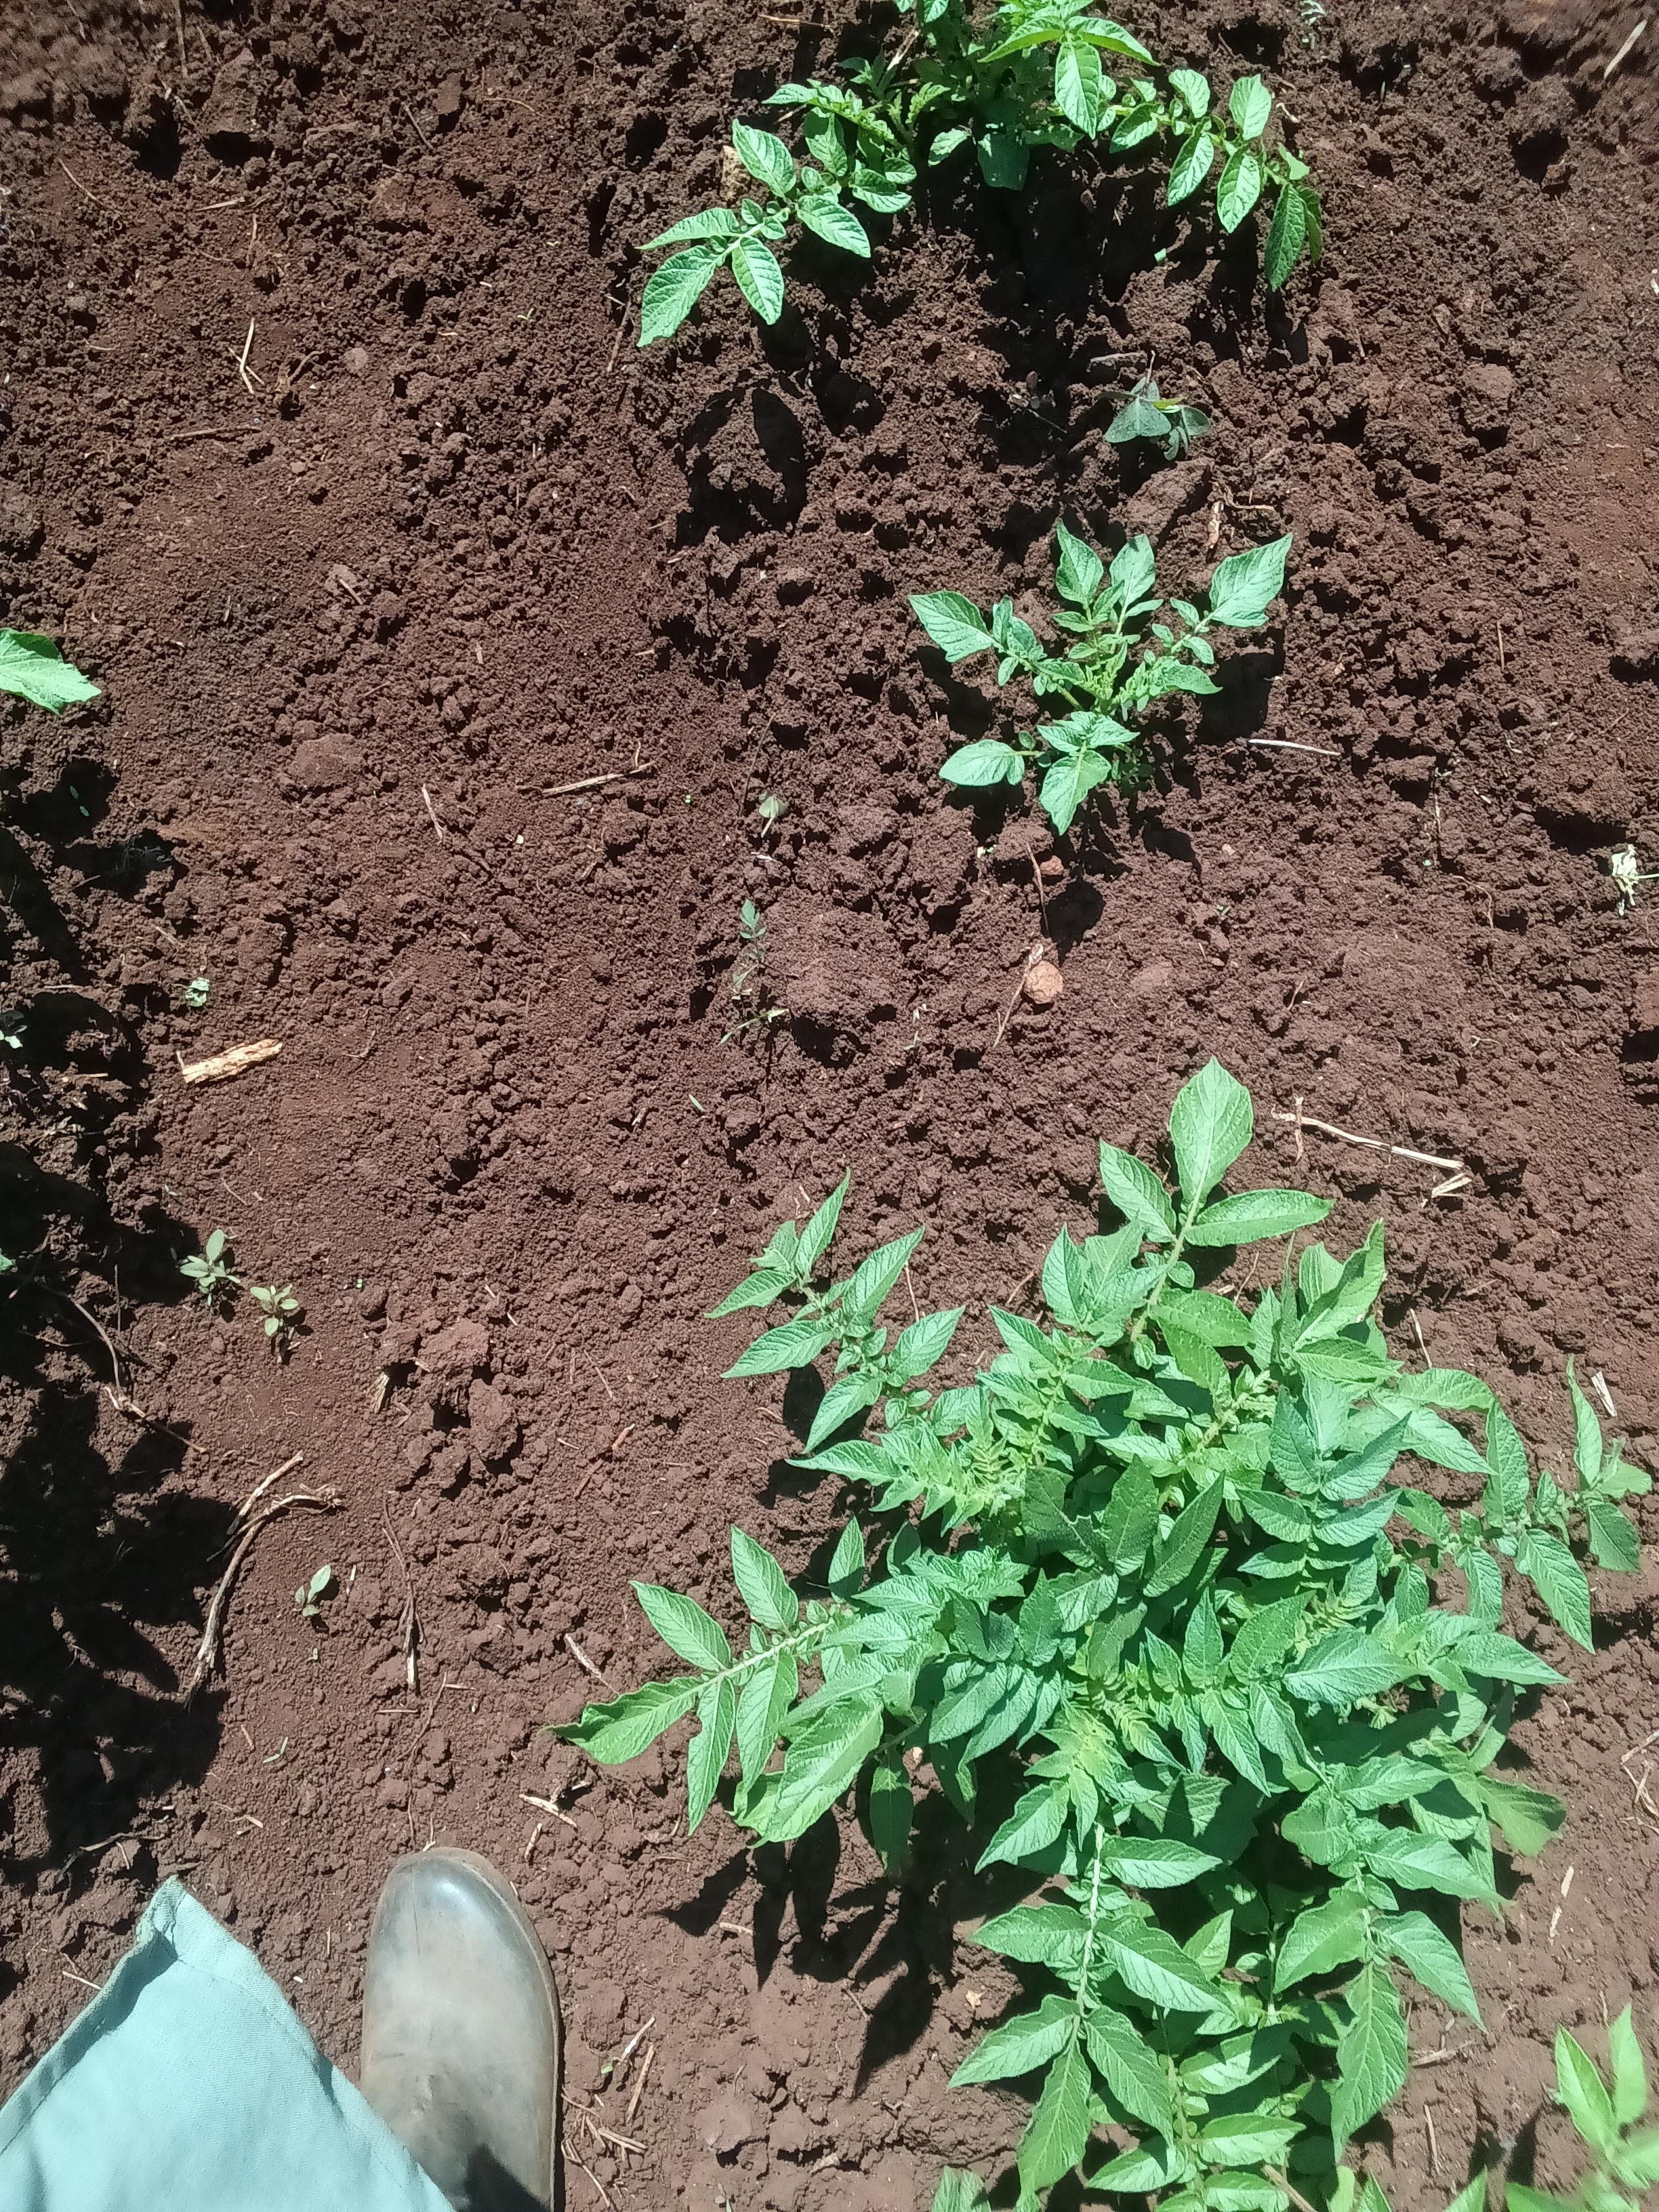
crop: potato
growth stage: vegetative
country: Kenya
